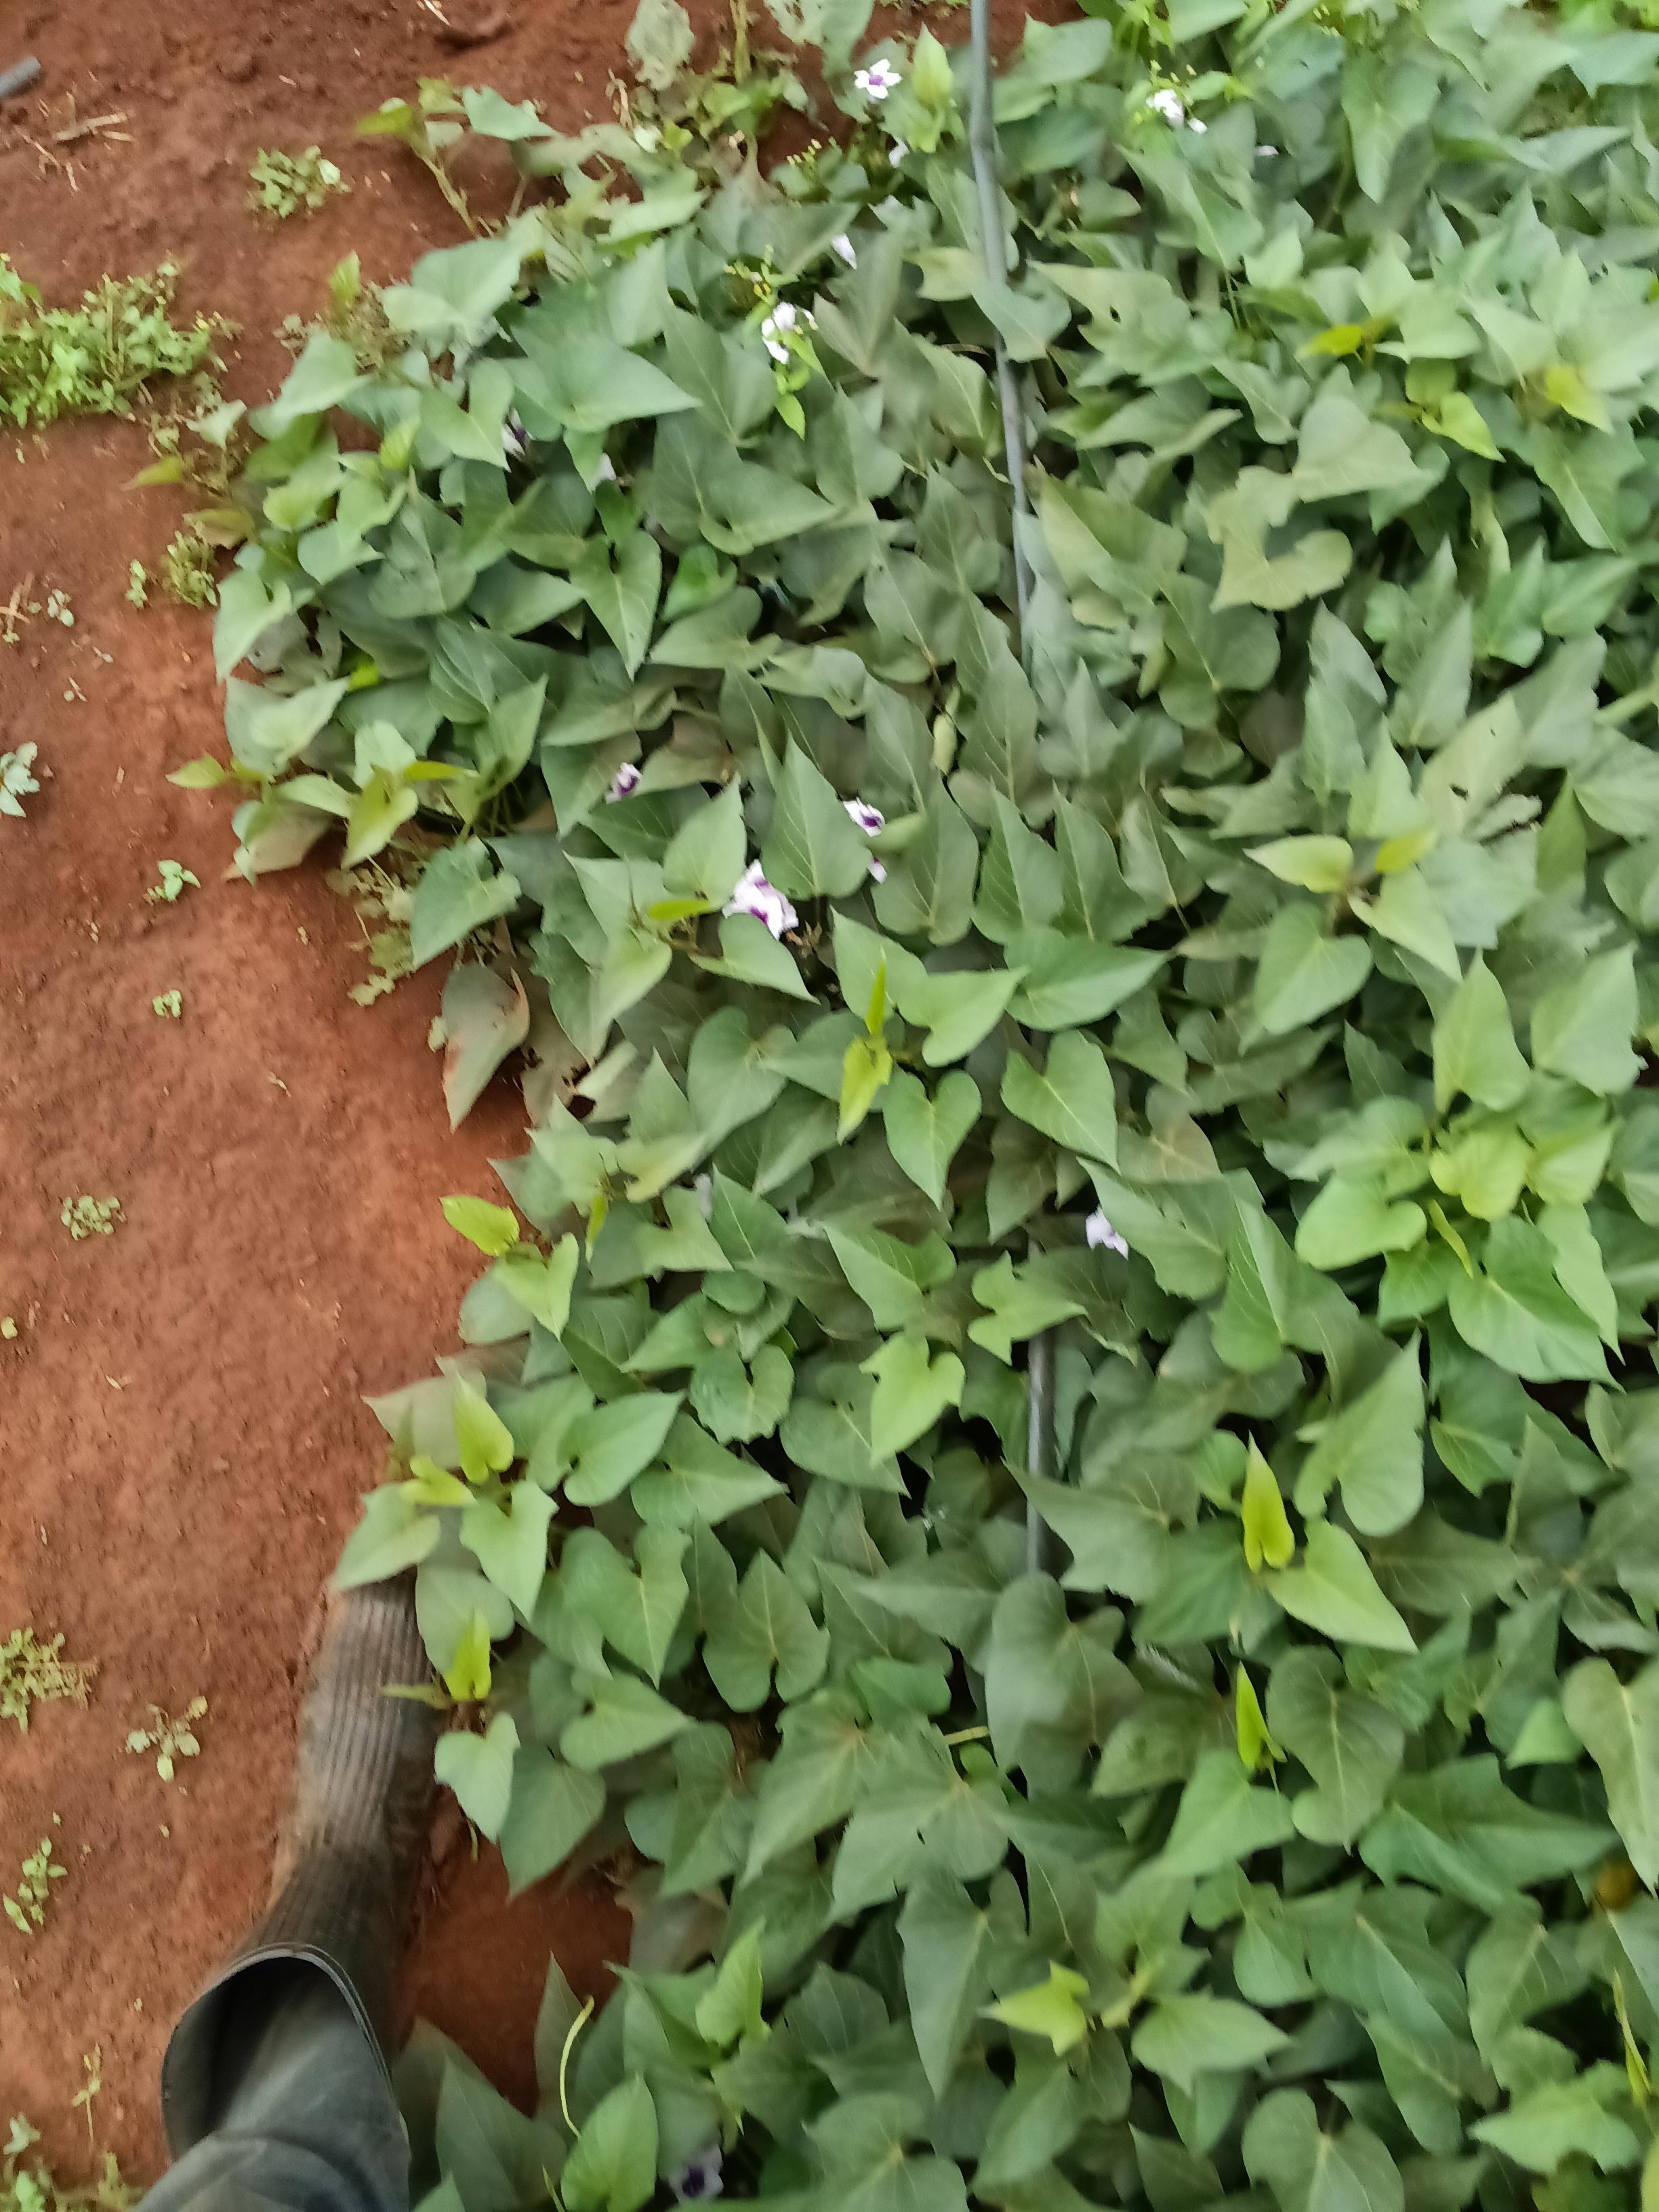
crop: sweet potato
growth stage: flowering
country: Kenya
